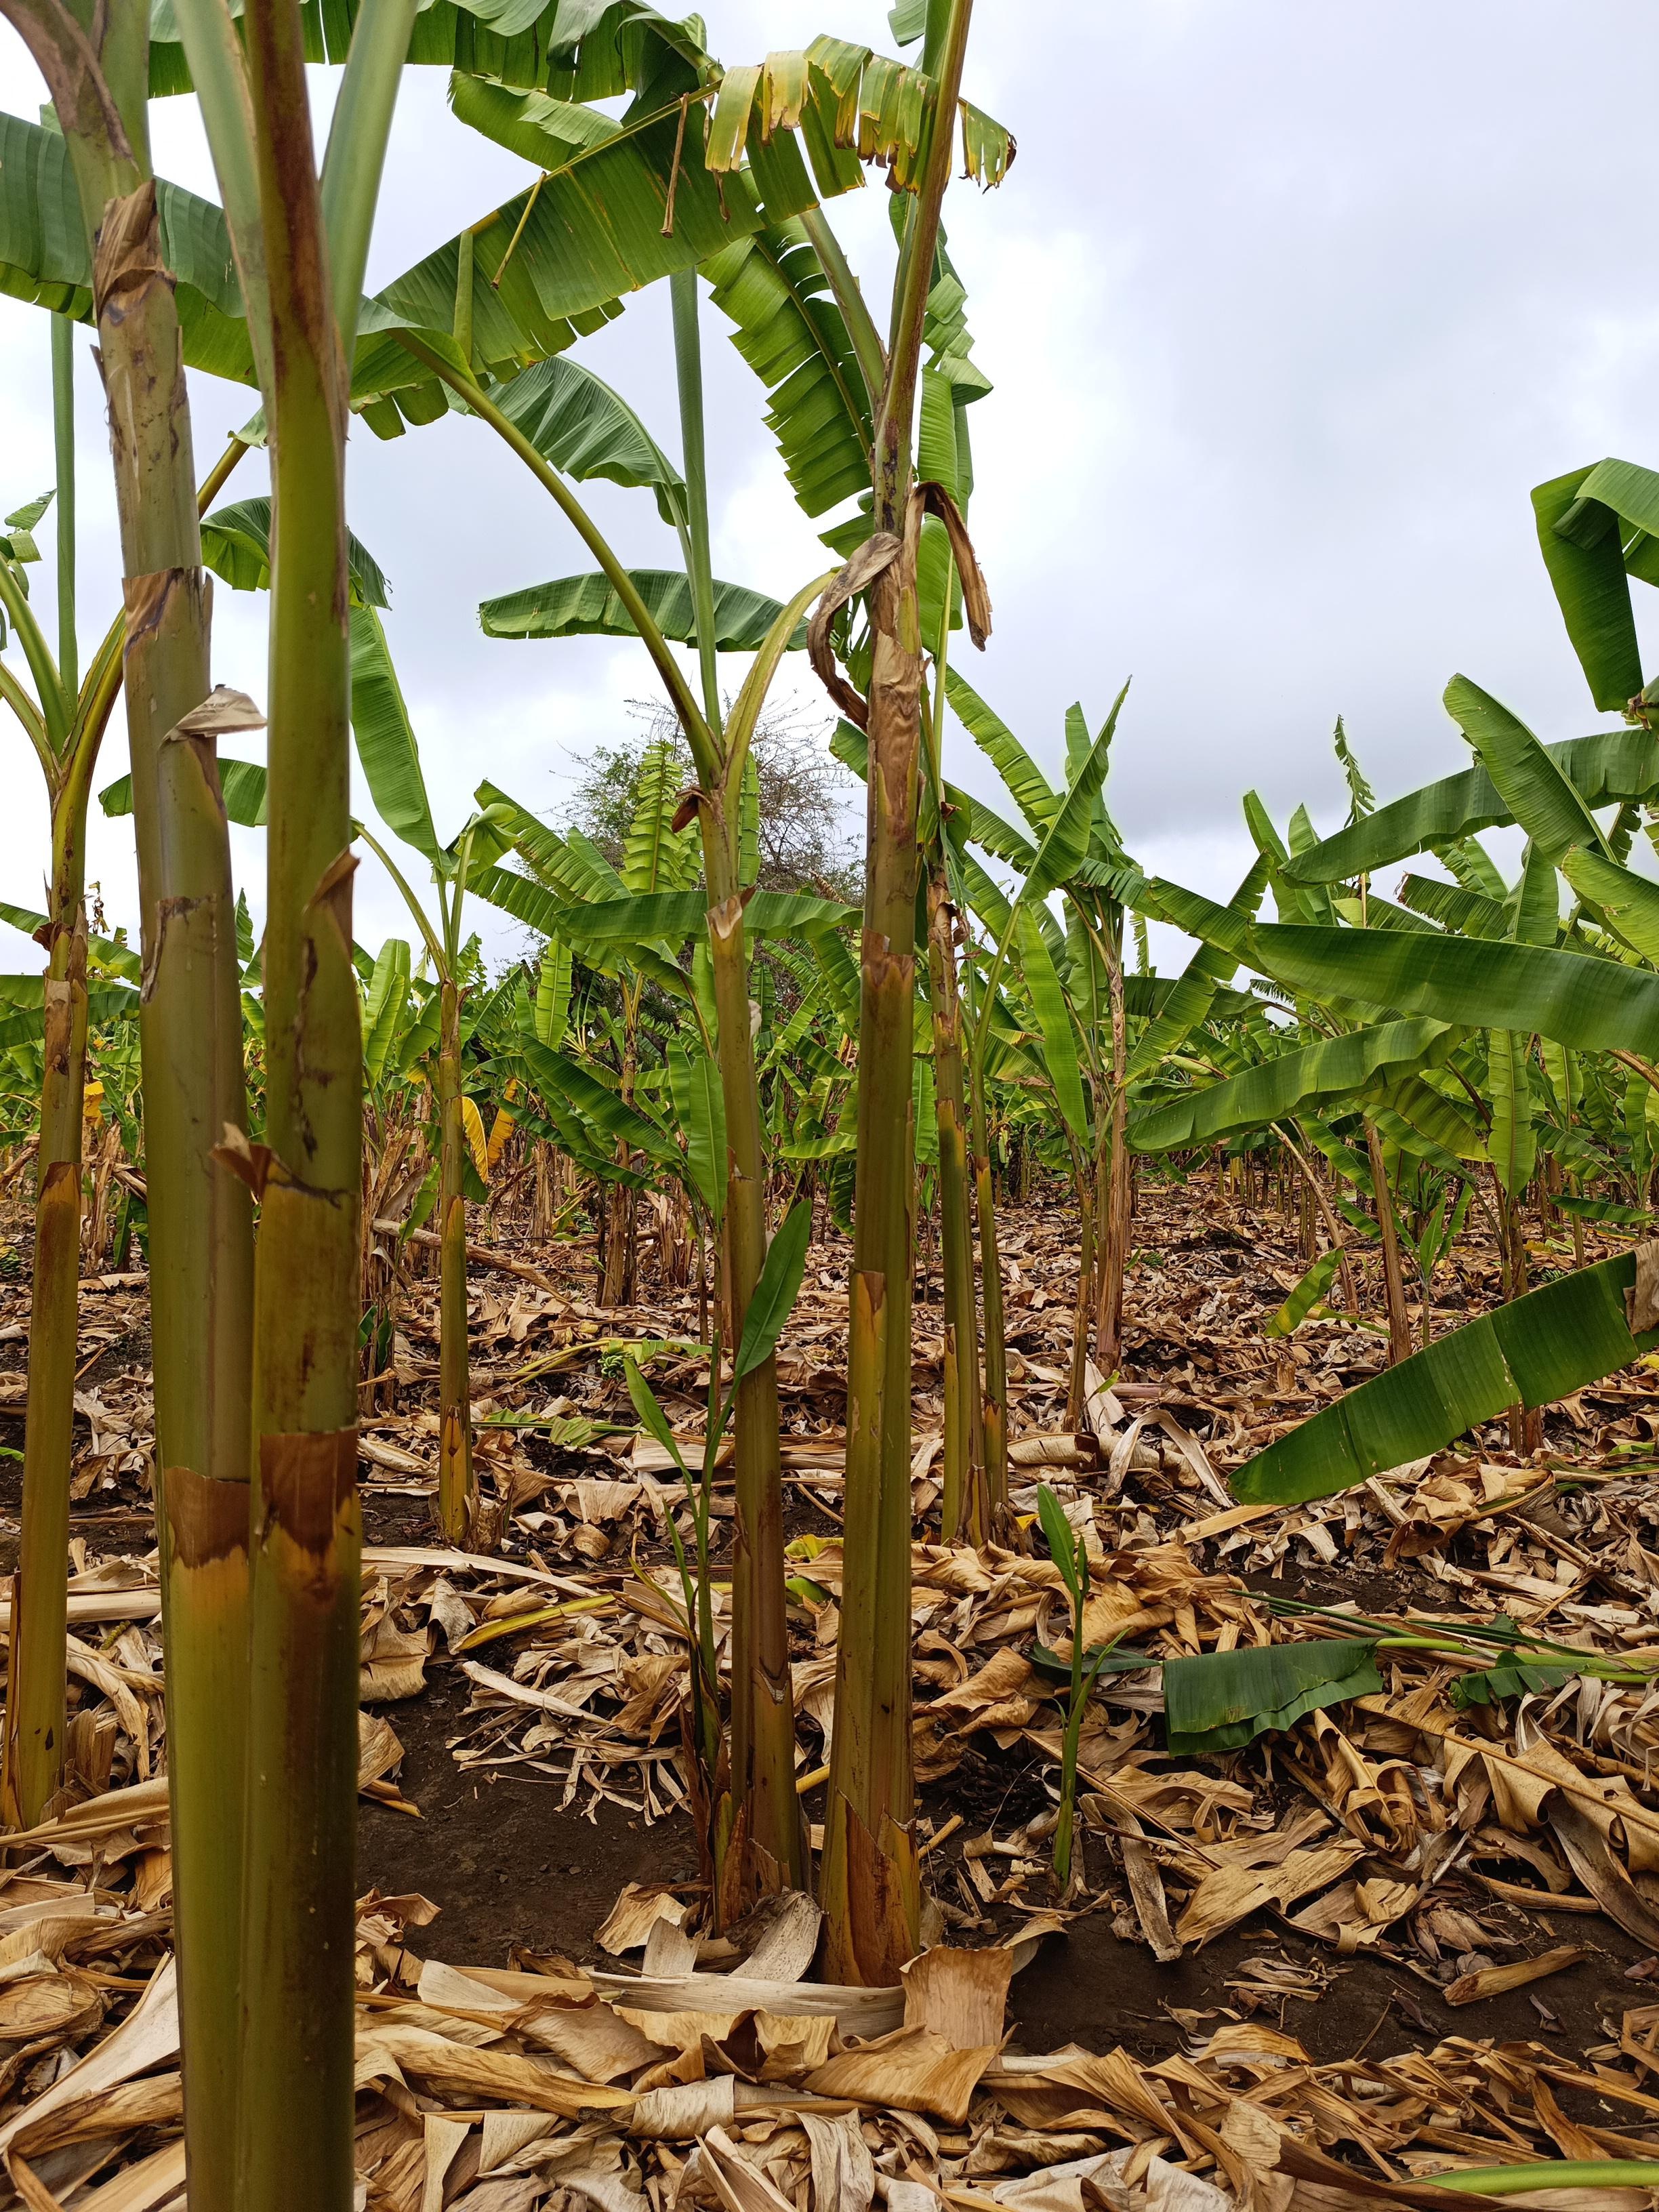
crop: banana
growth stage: vegetative
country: Tanzania
